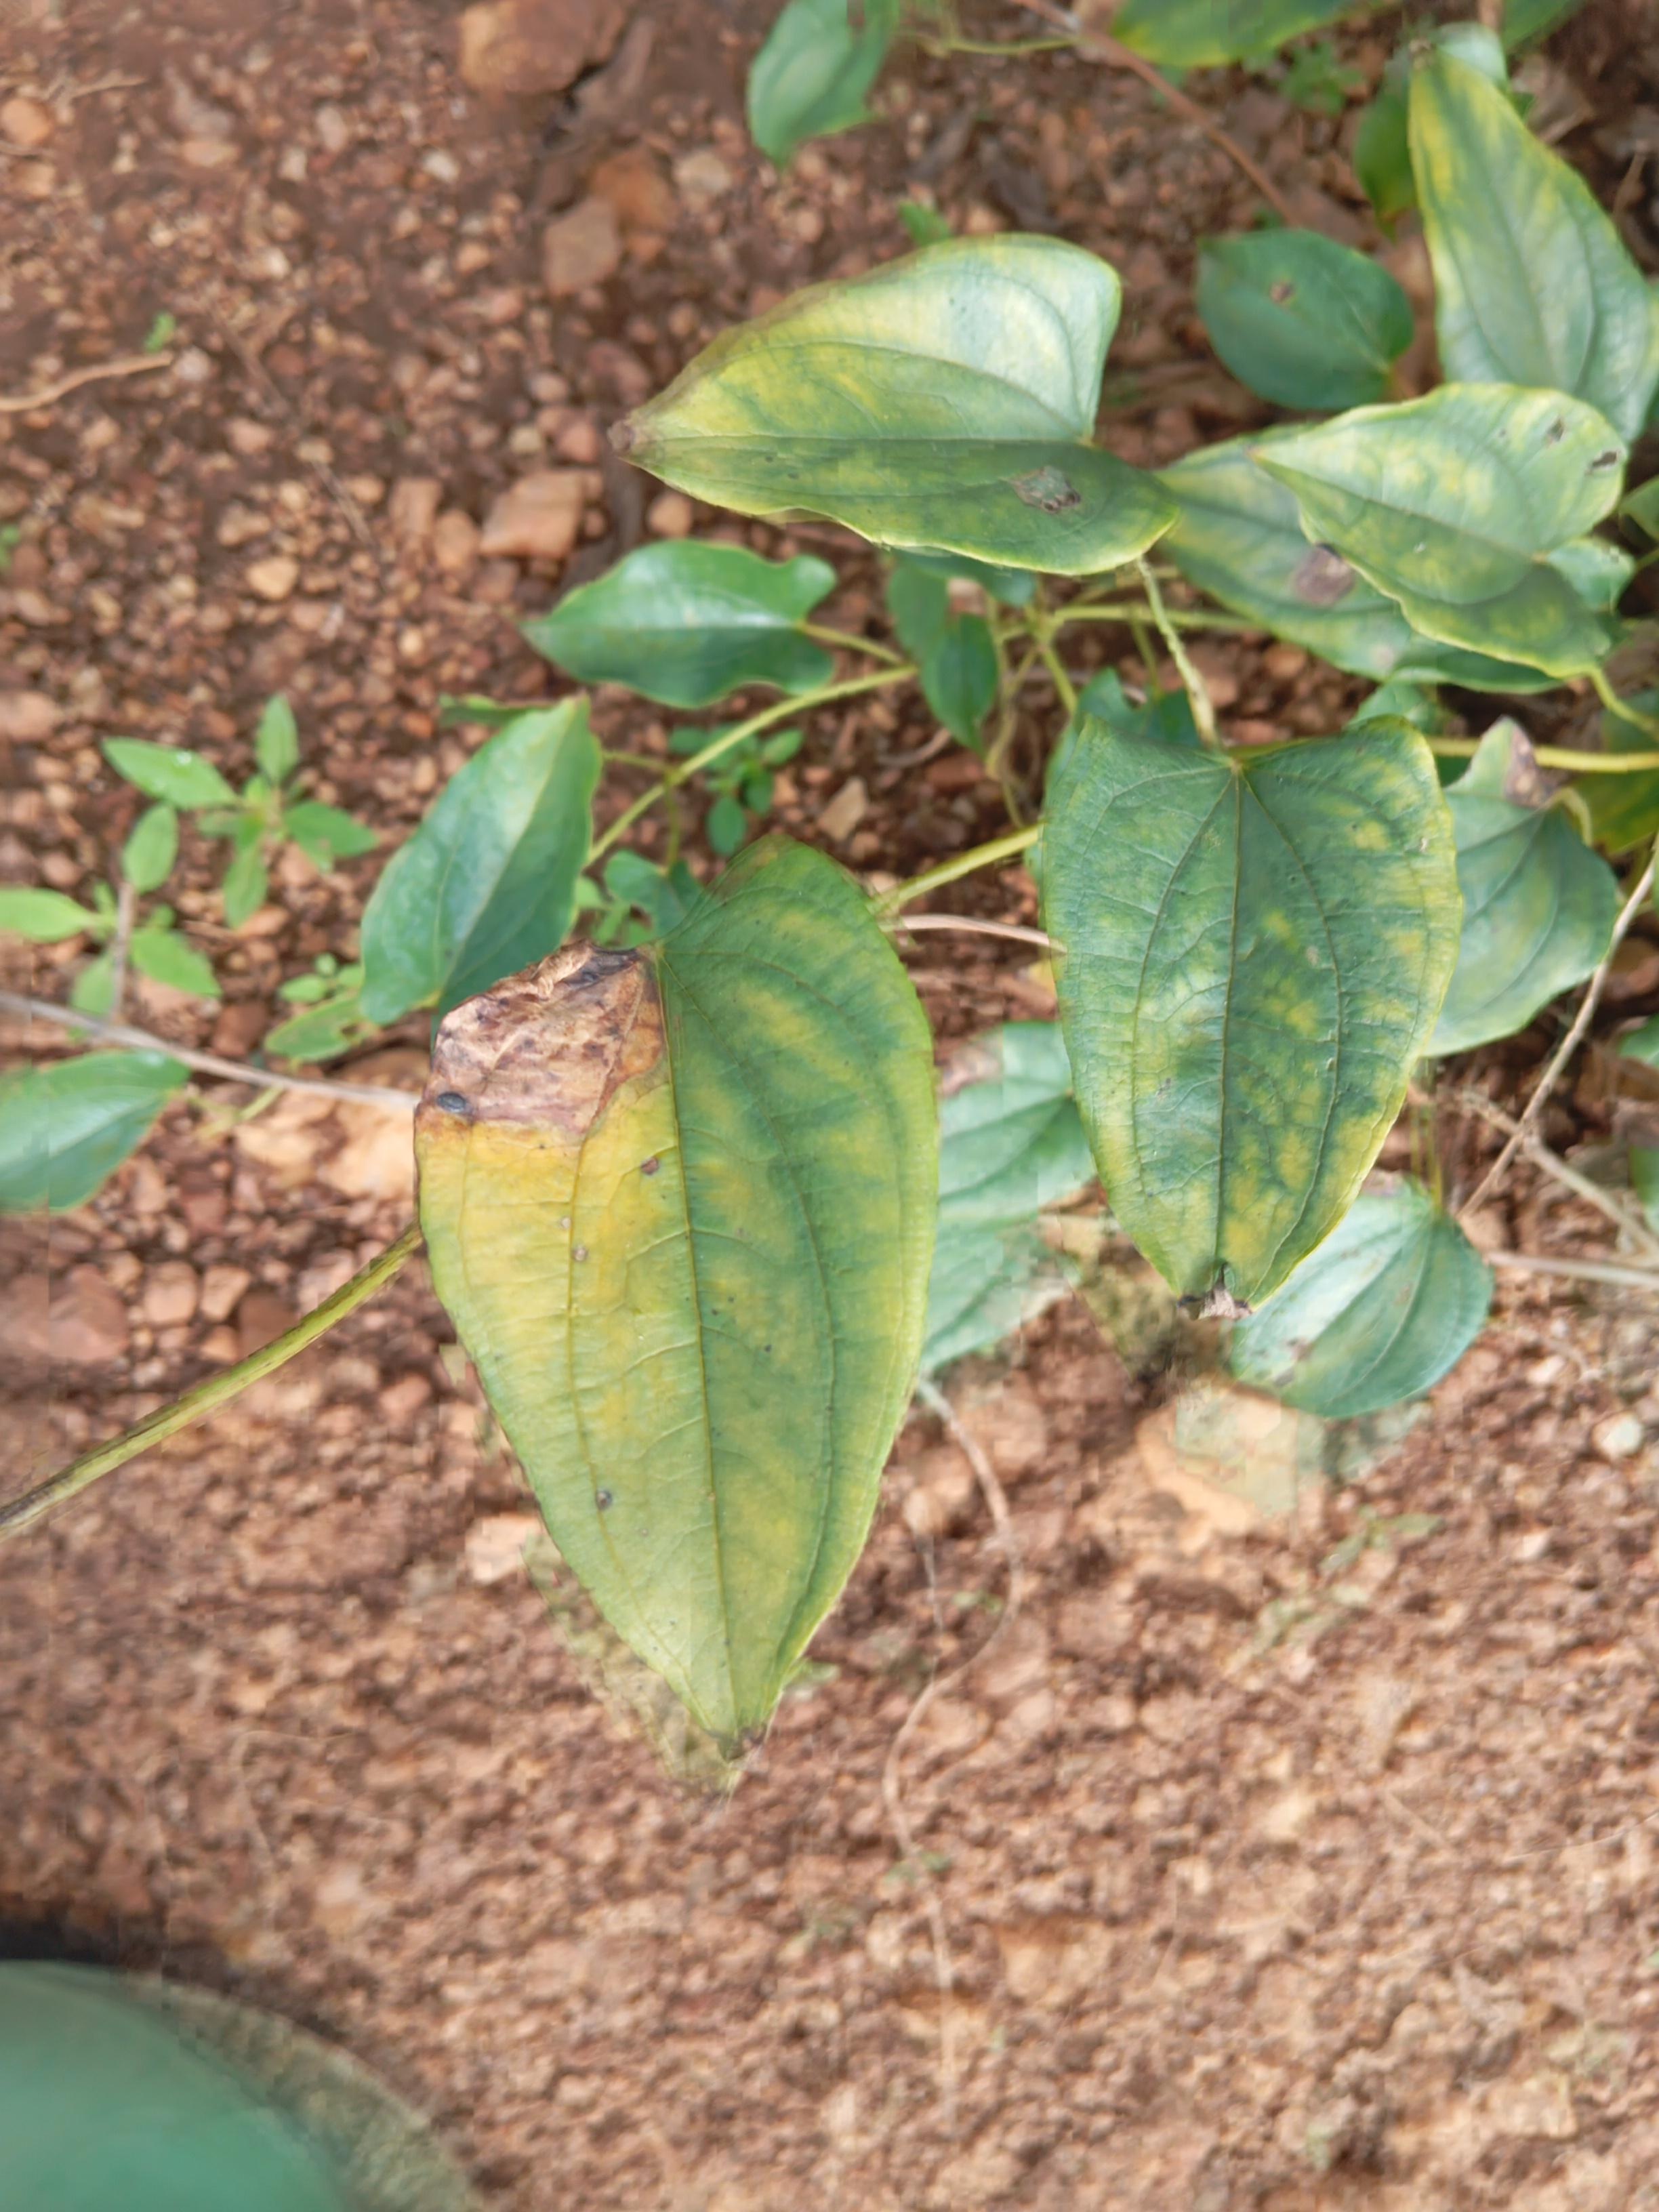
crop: yam
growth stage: maturity
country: Nigeria
